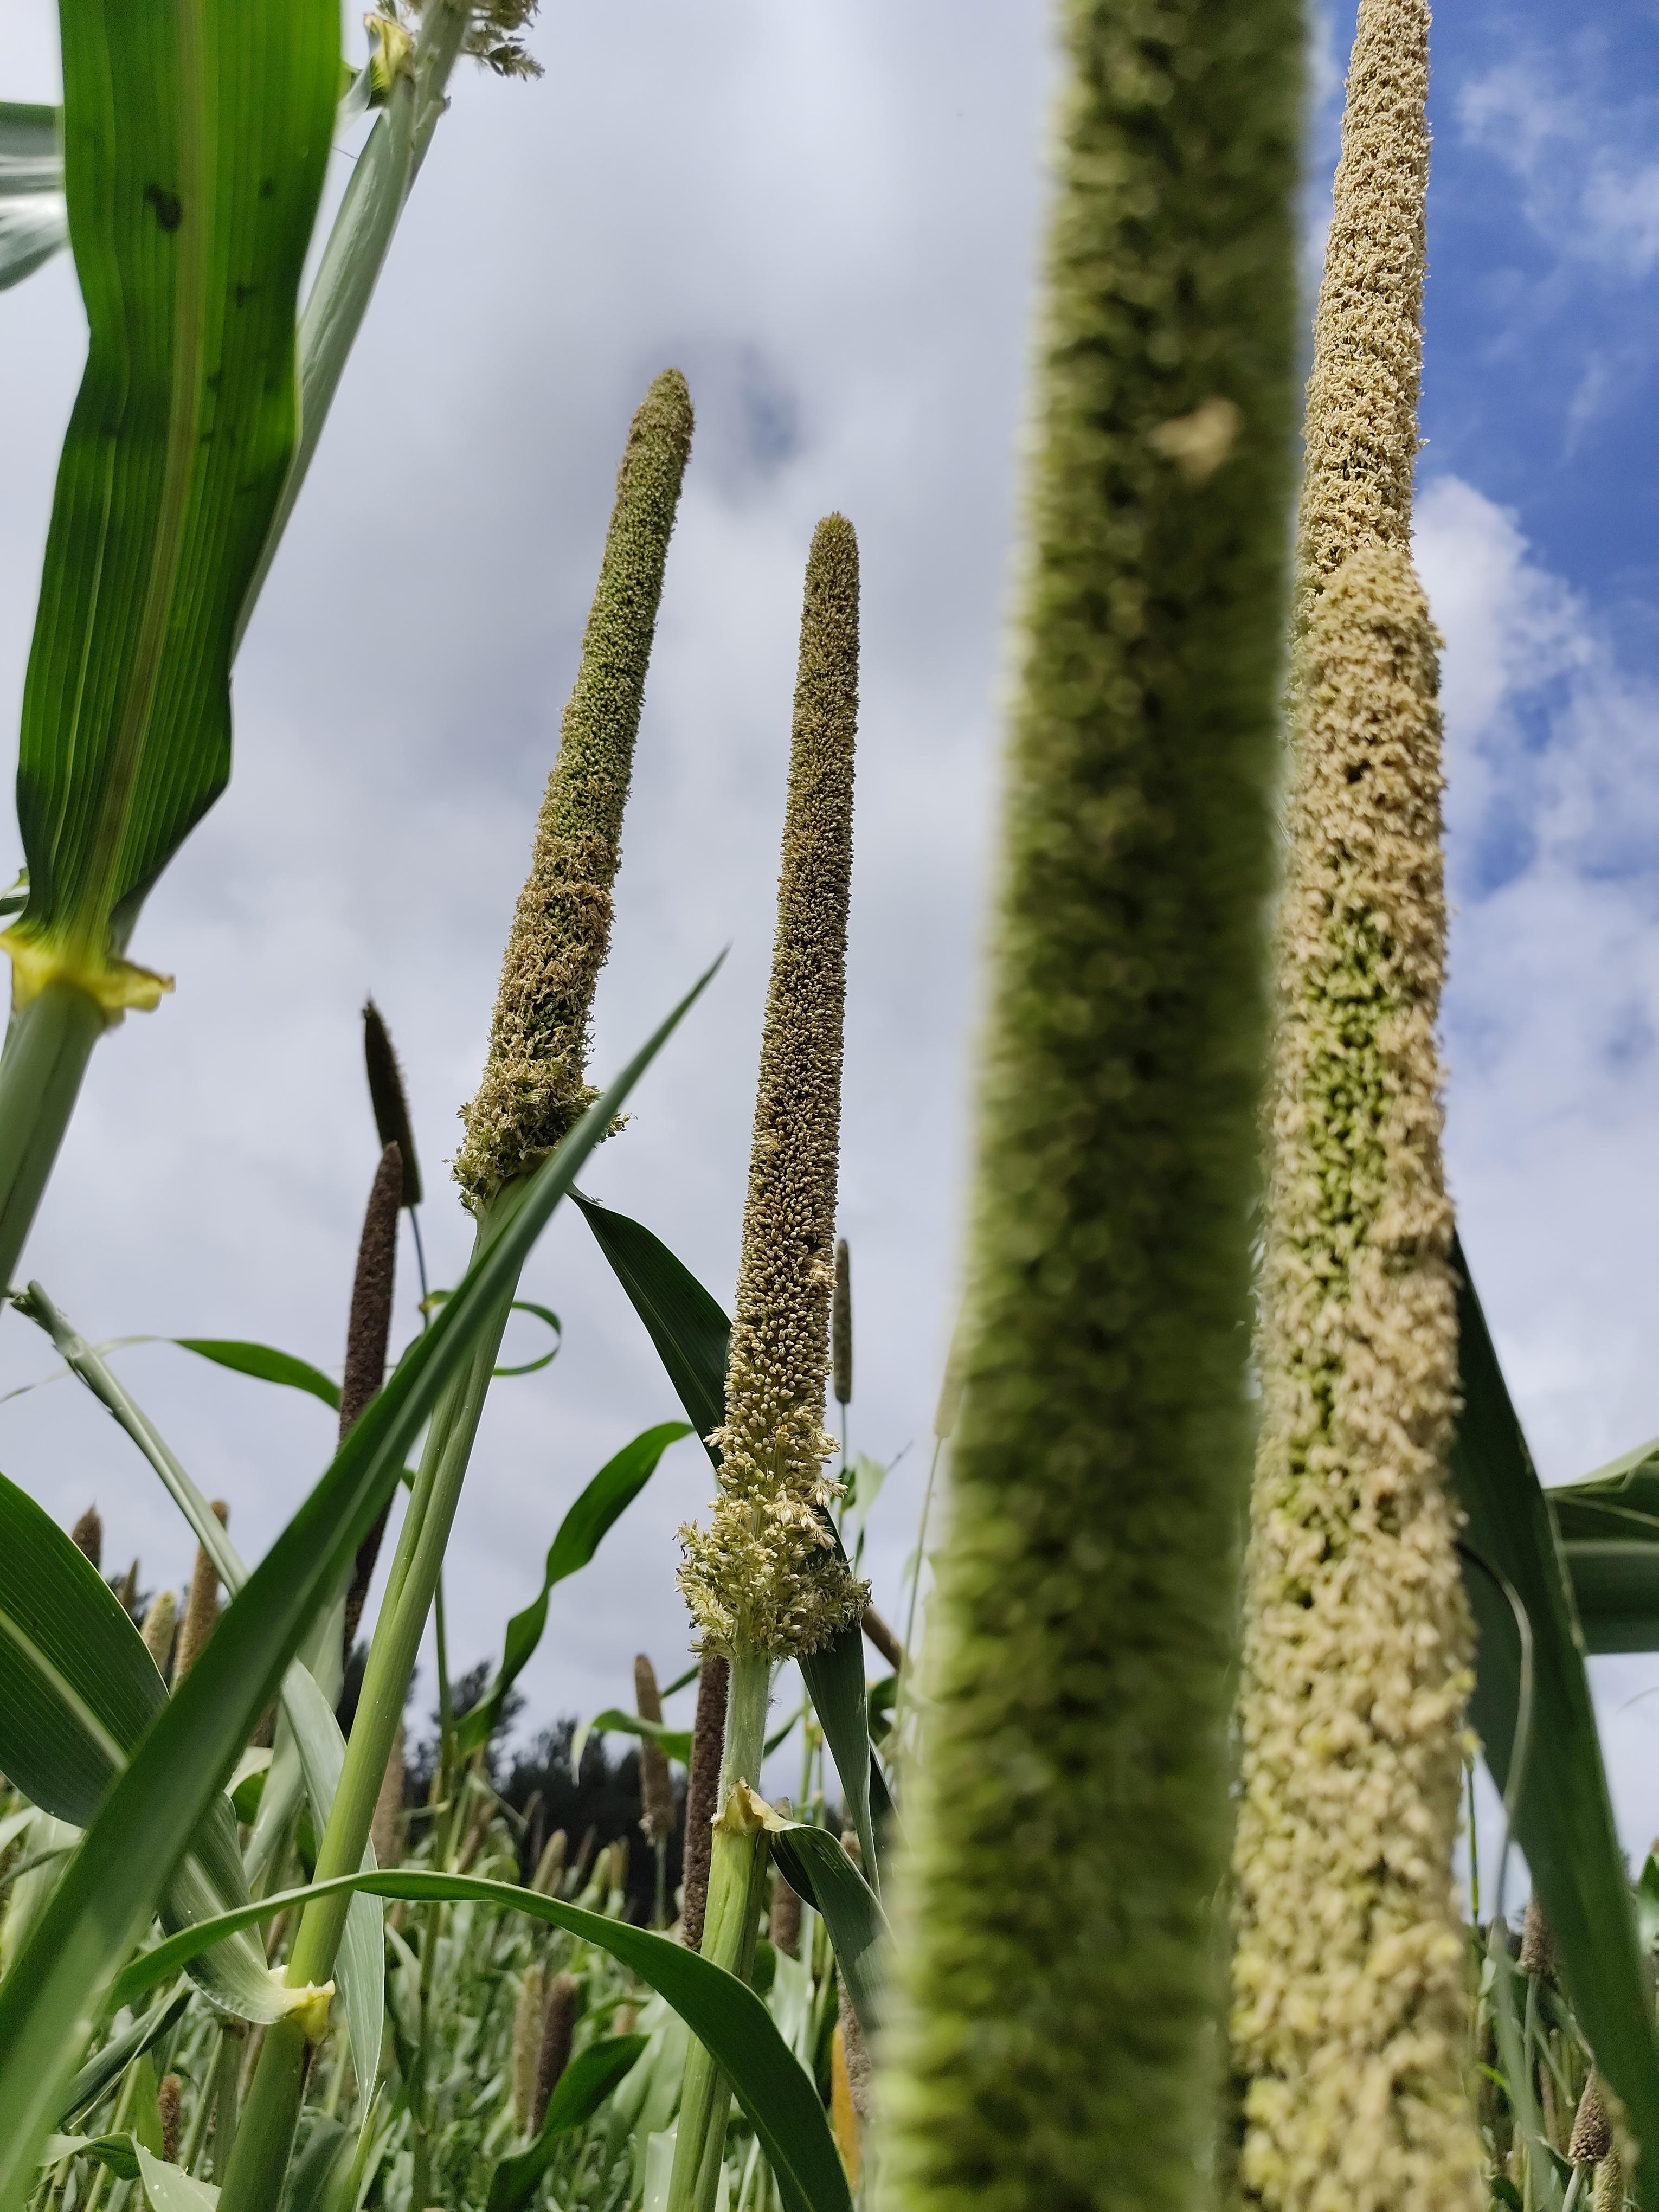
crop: pearl millet
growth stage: heading tuber
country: Tanzania
